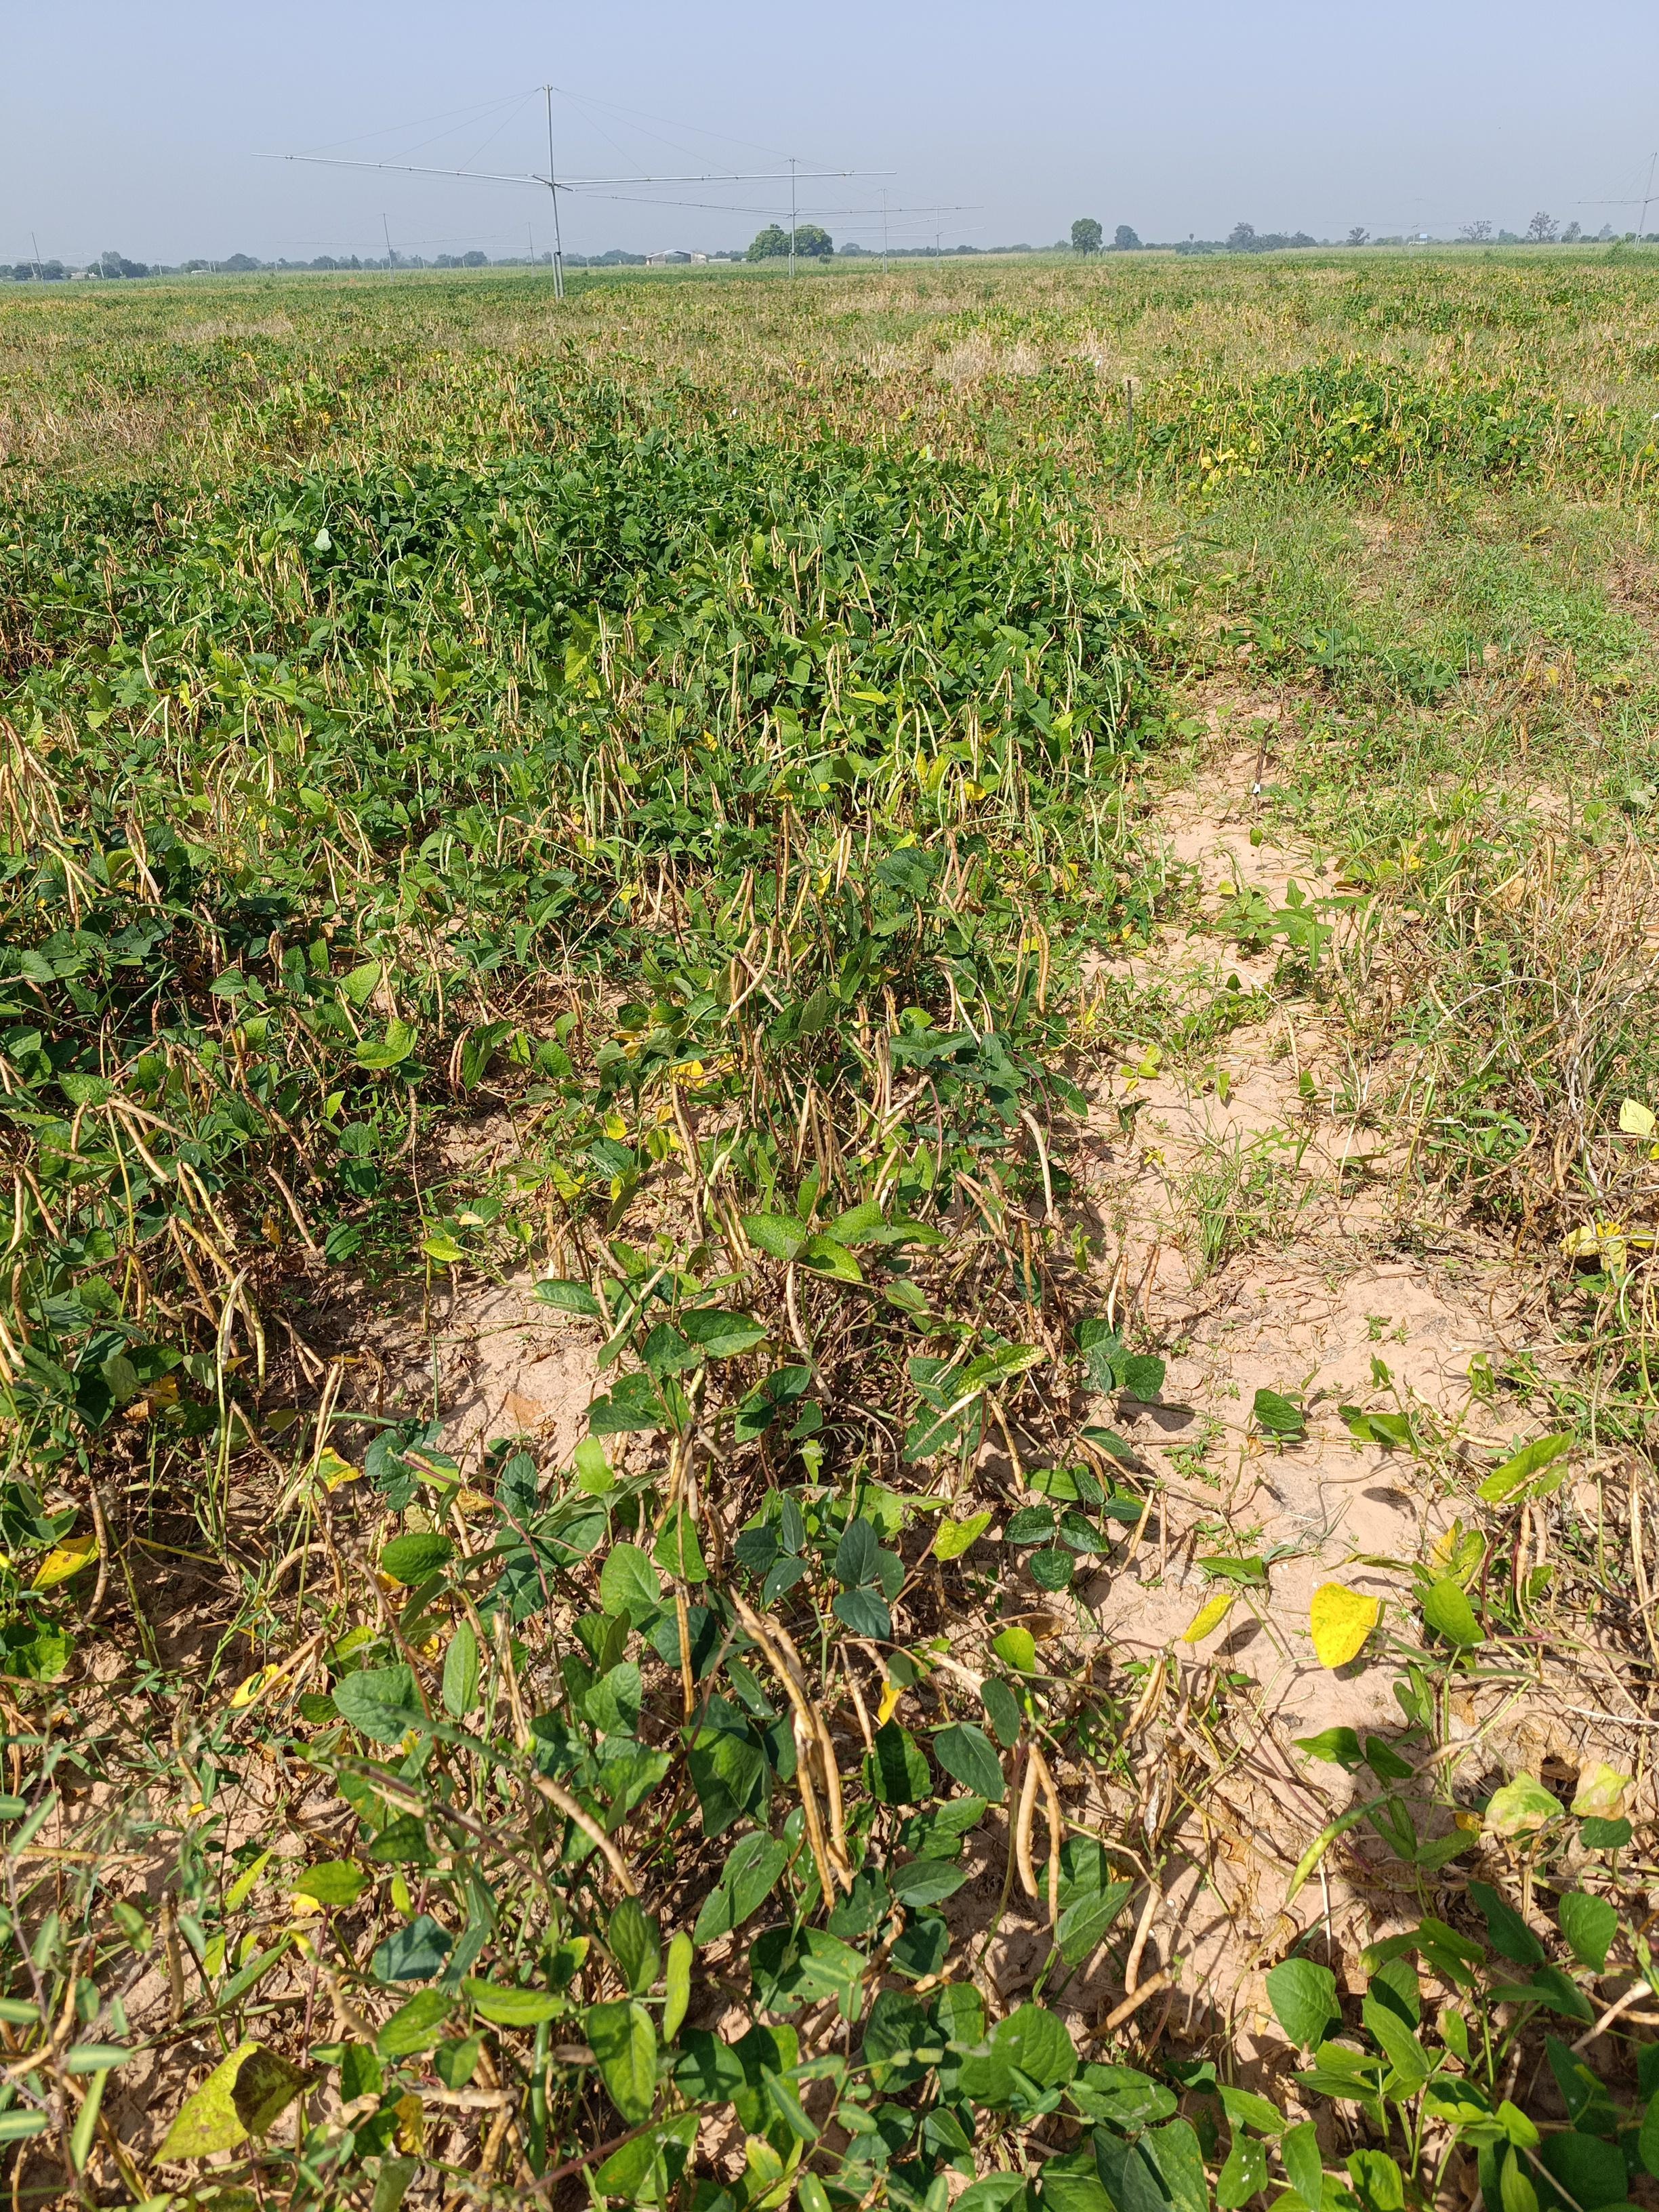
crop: cowpea
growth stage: maturity
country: Nigeria
